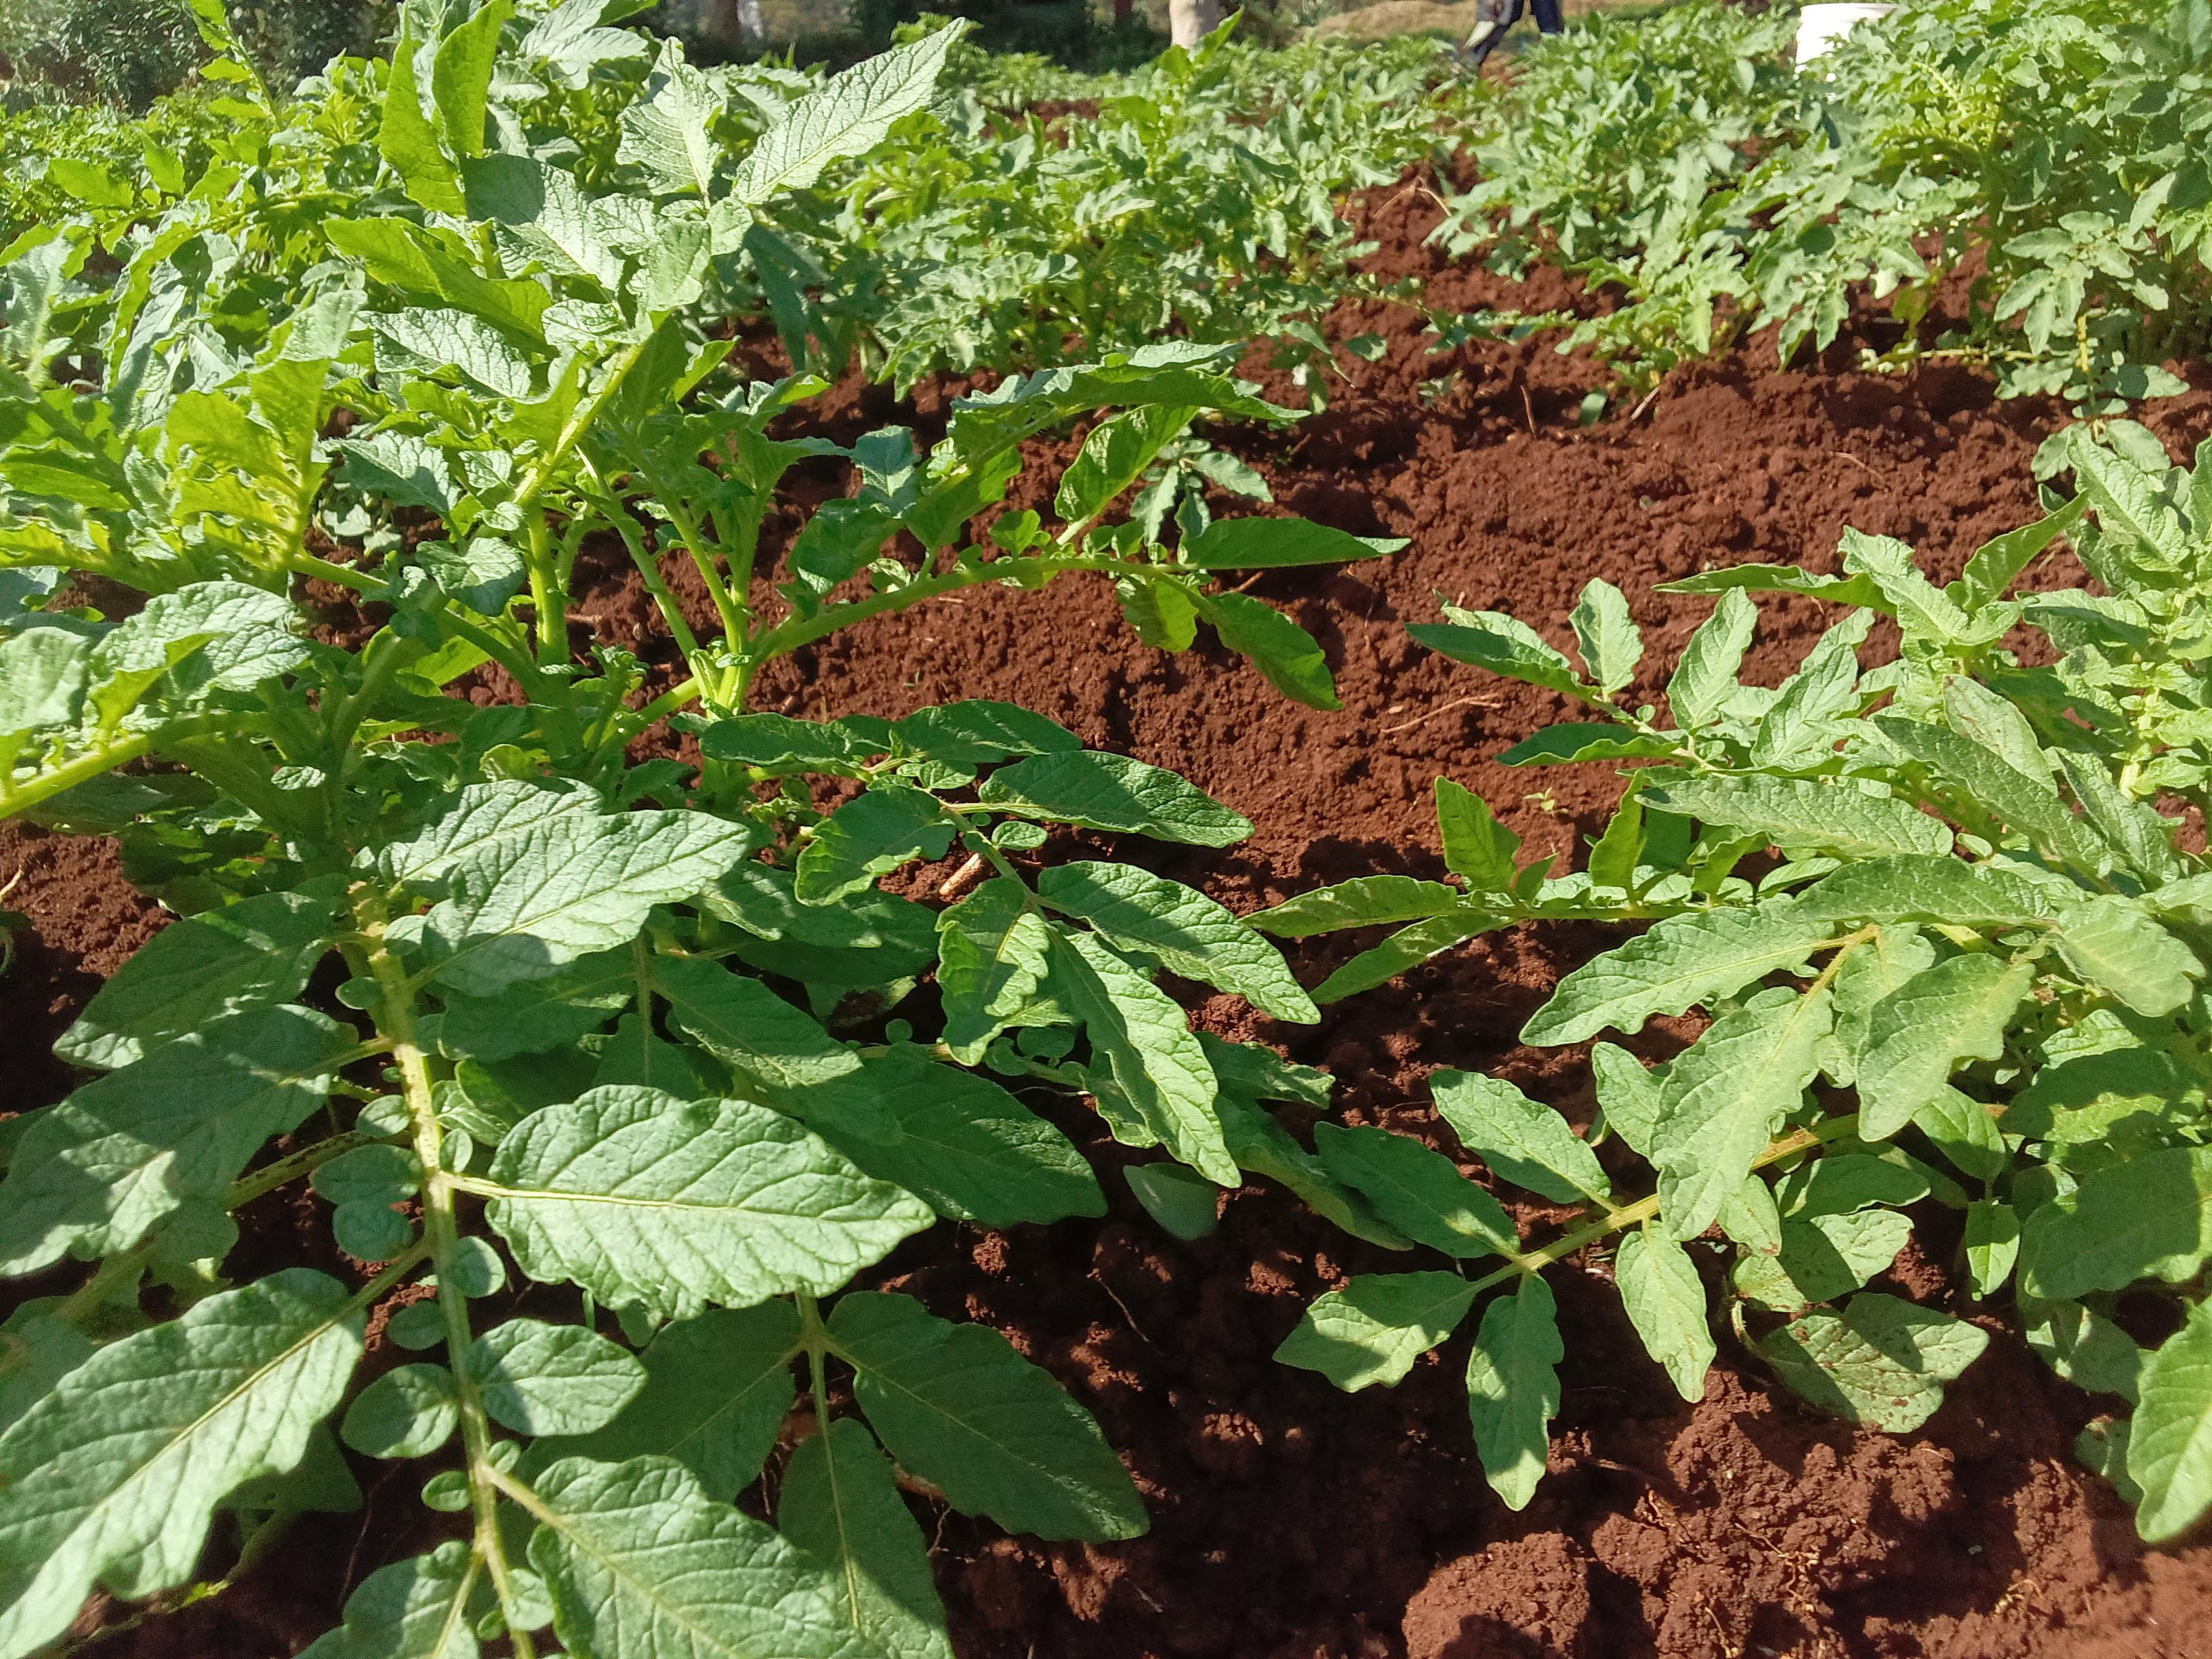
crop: potato
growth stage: vegetative
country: Kenya
